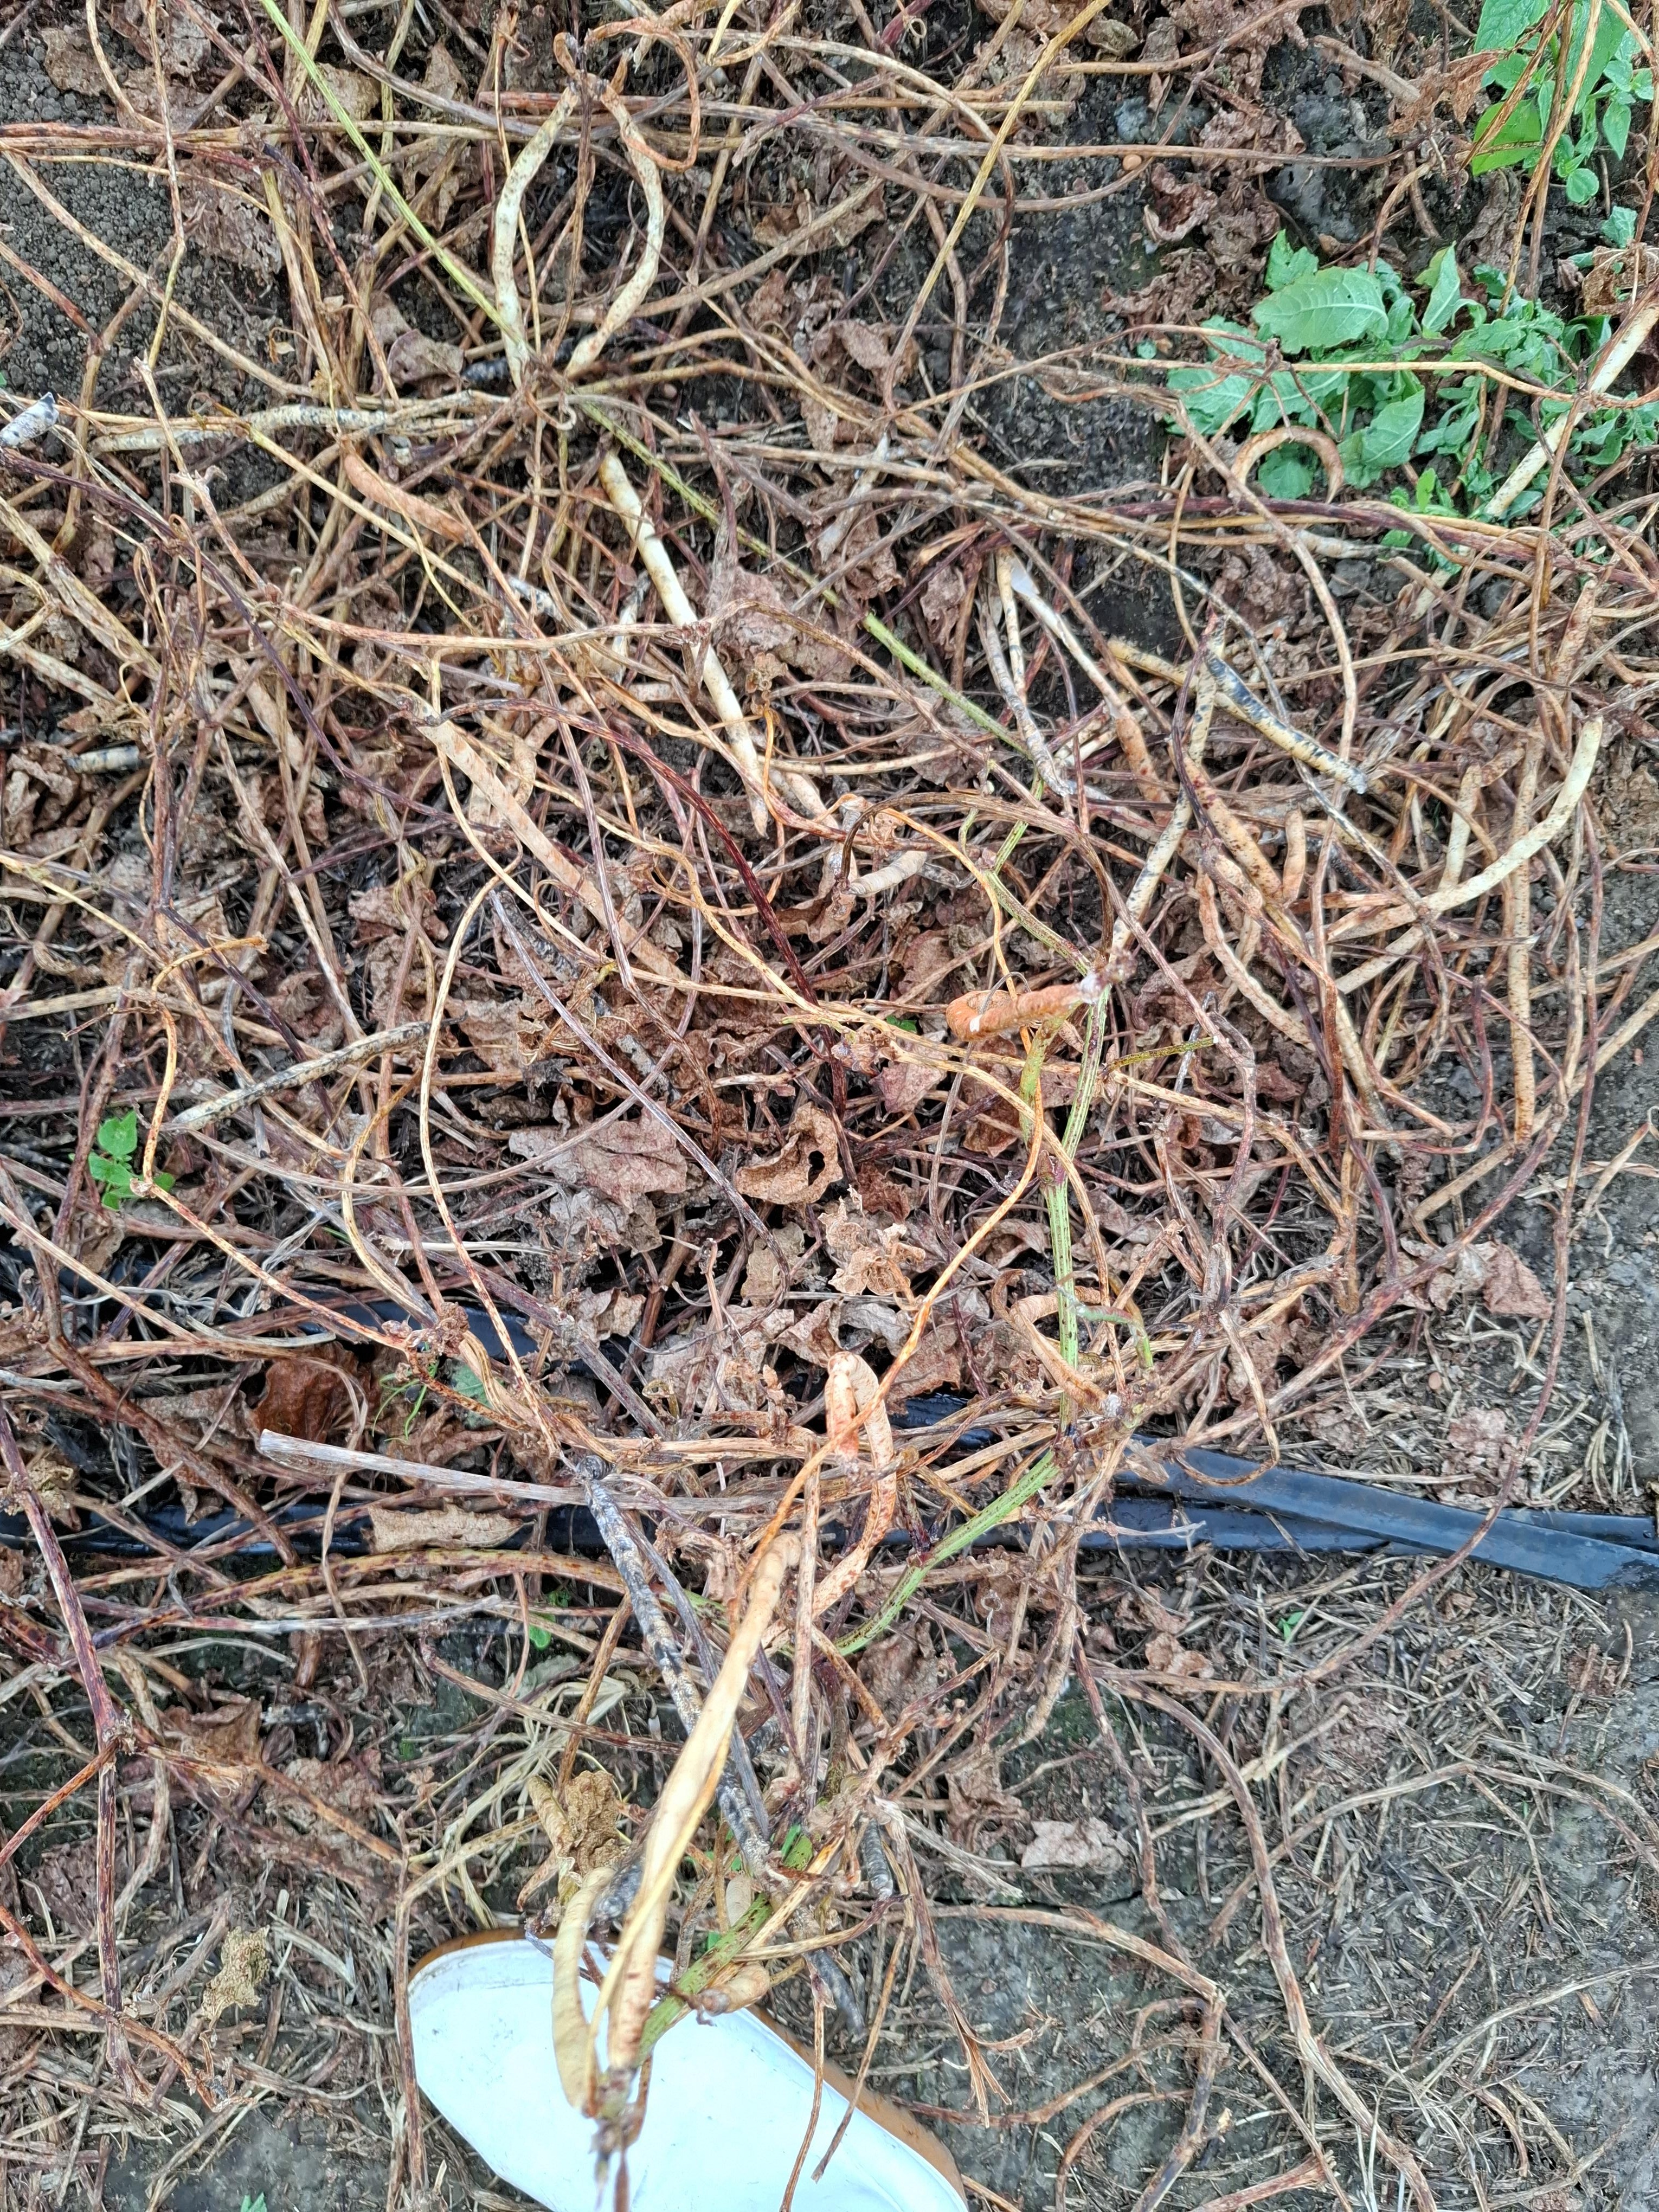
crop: cowpea
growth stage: development pod
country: Tanzania
